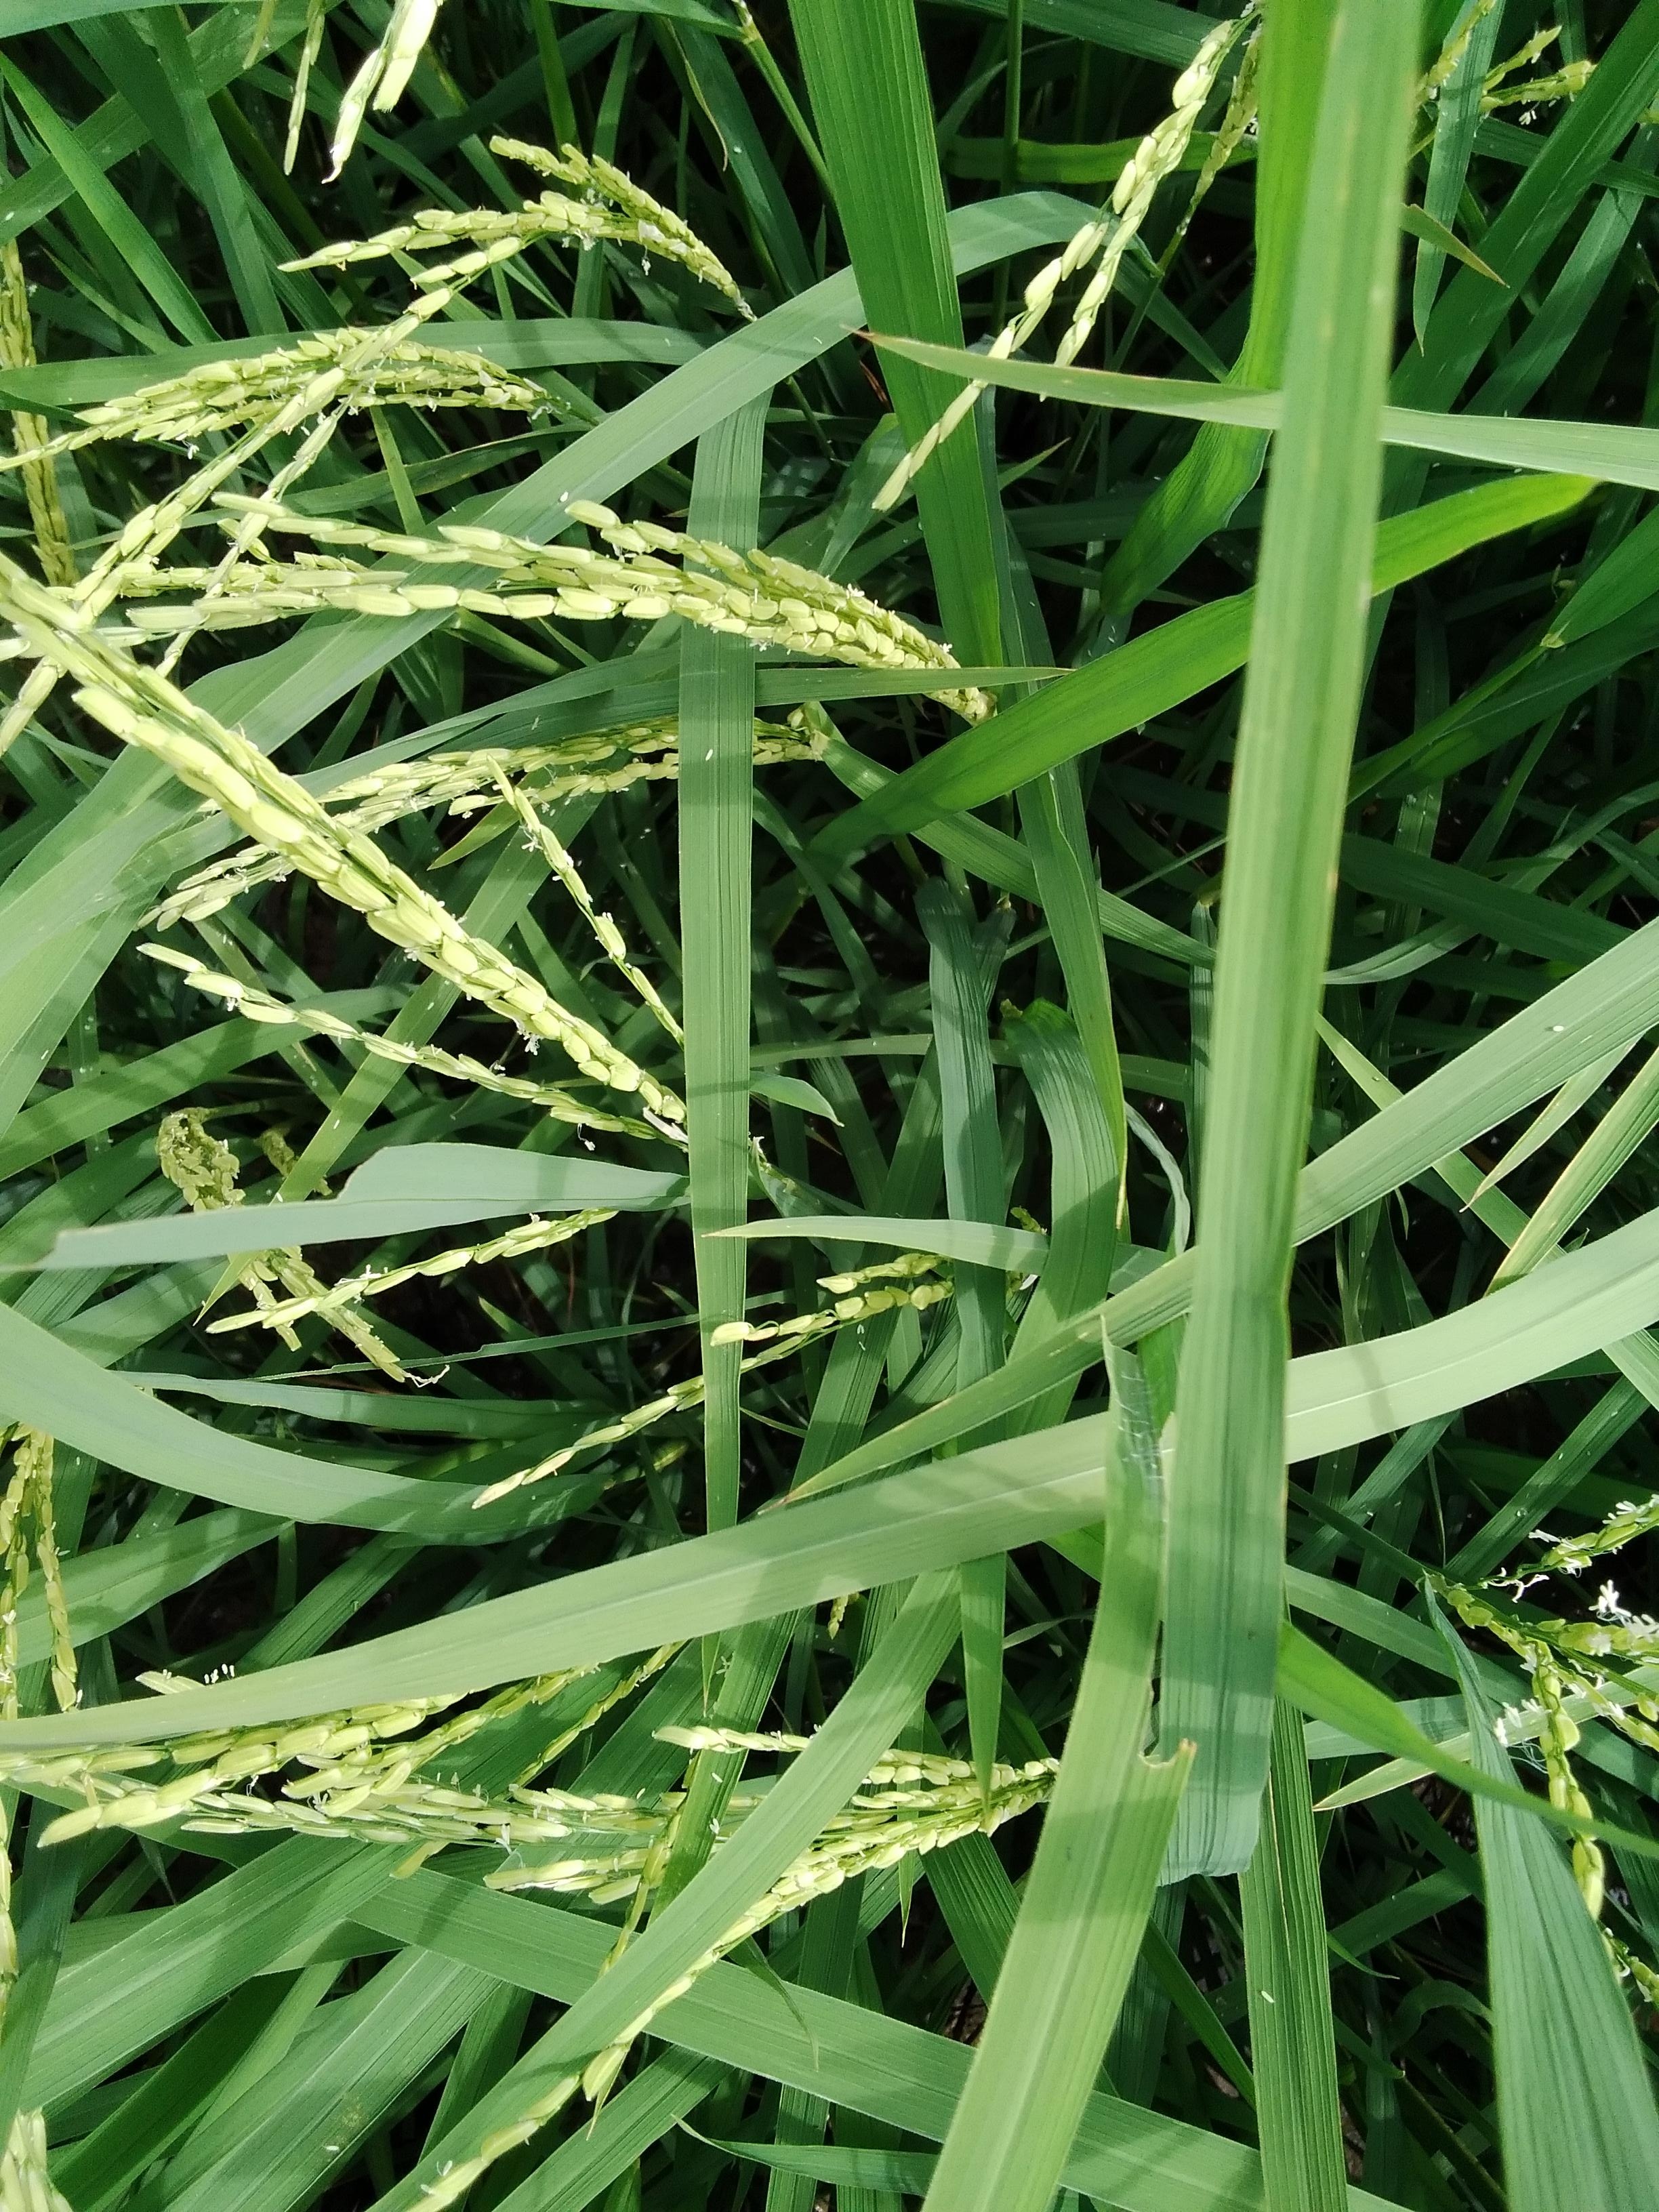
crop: rice
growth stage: flowering
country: Nigeria
